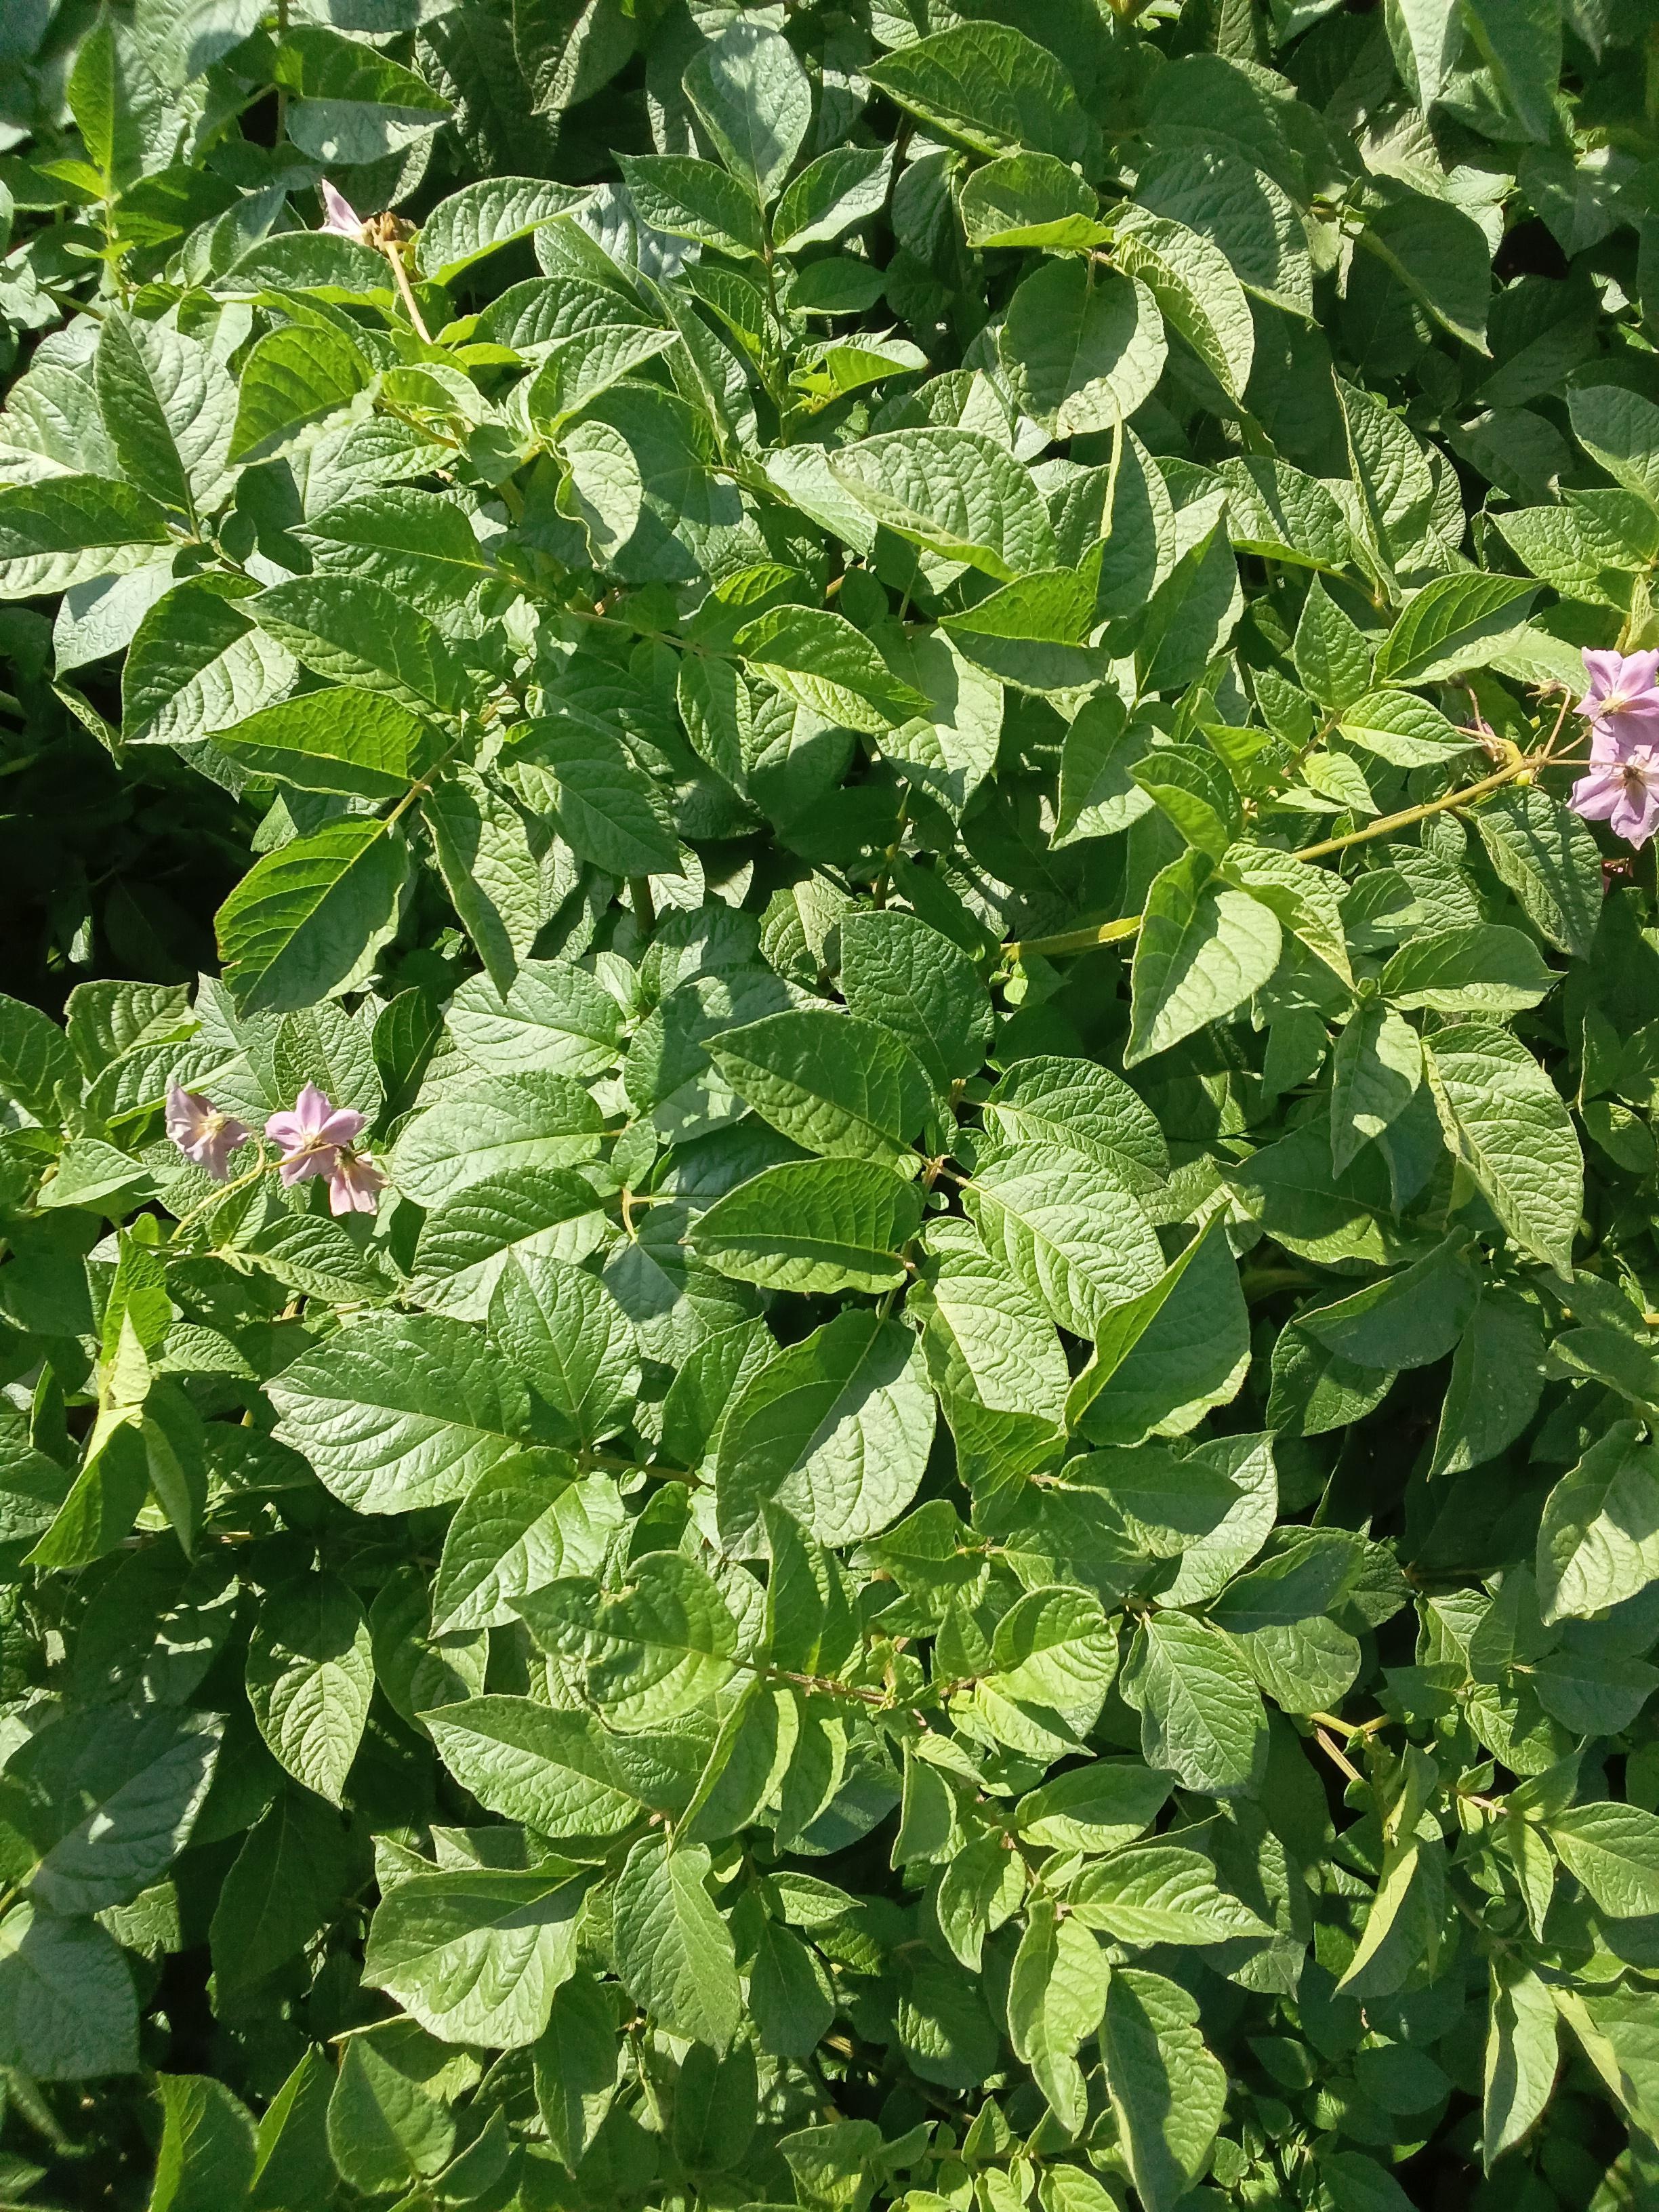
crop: potato
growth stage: flowering
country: Kenya
